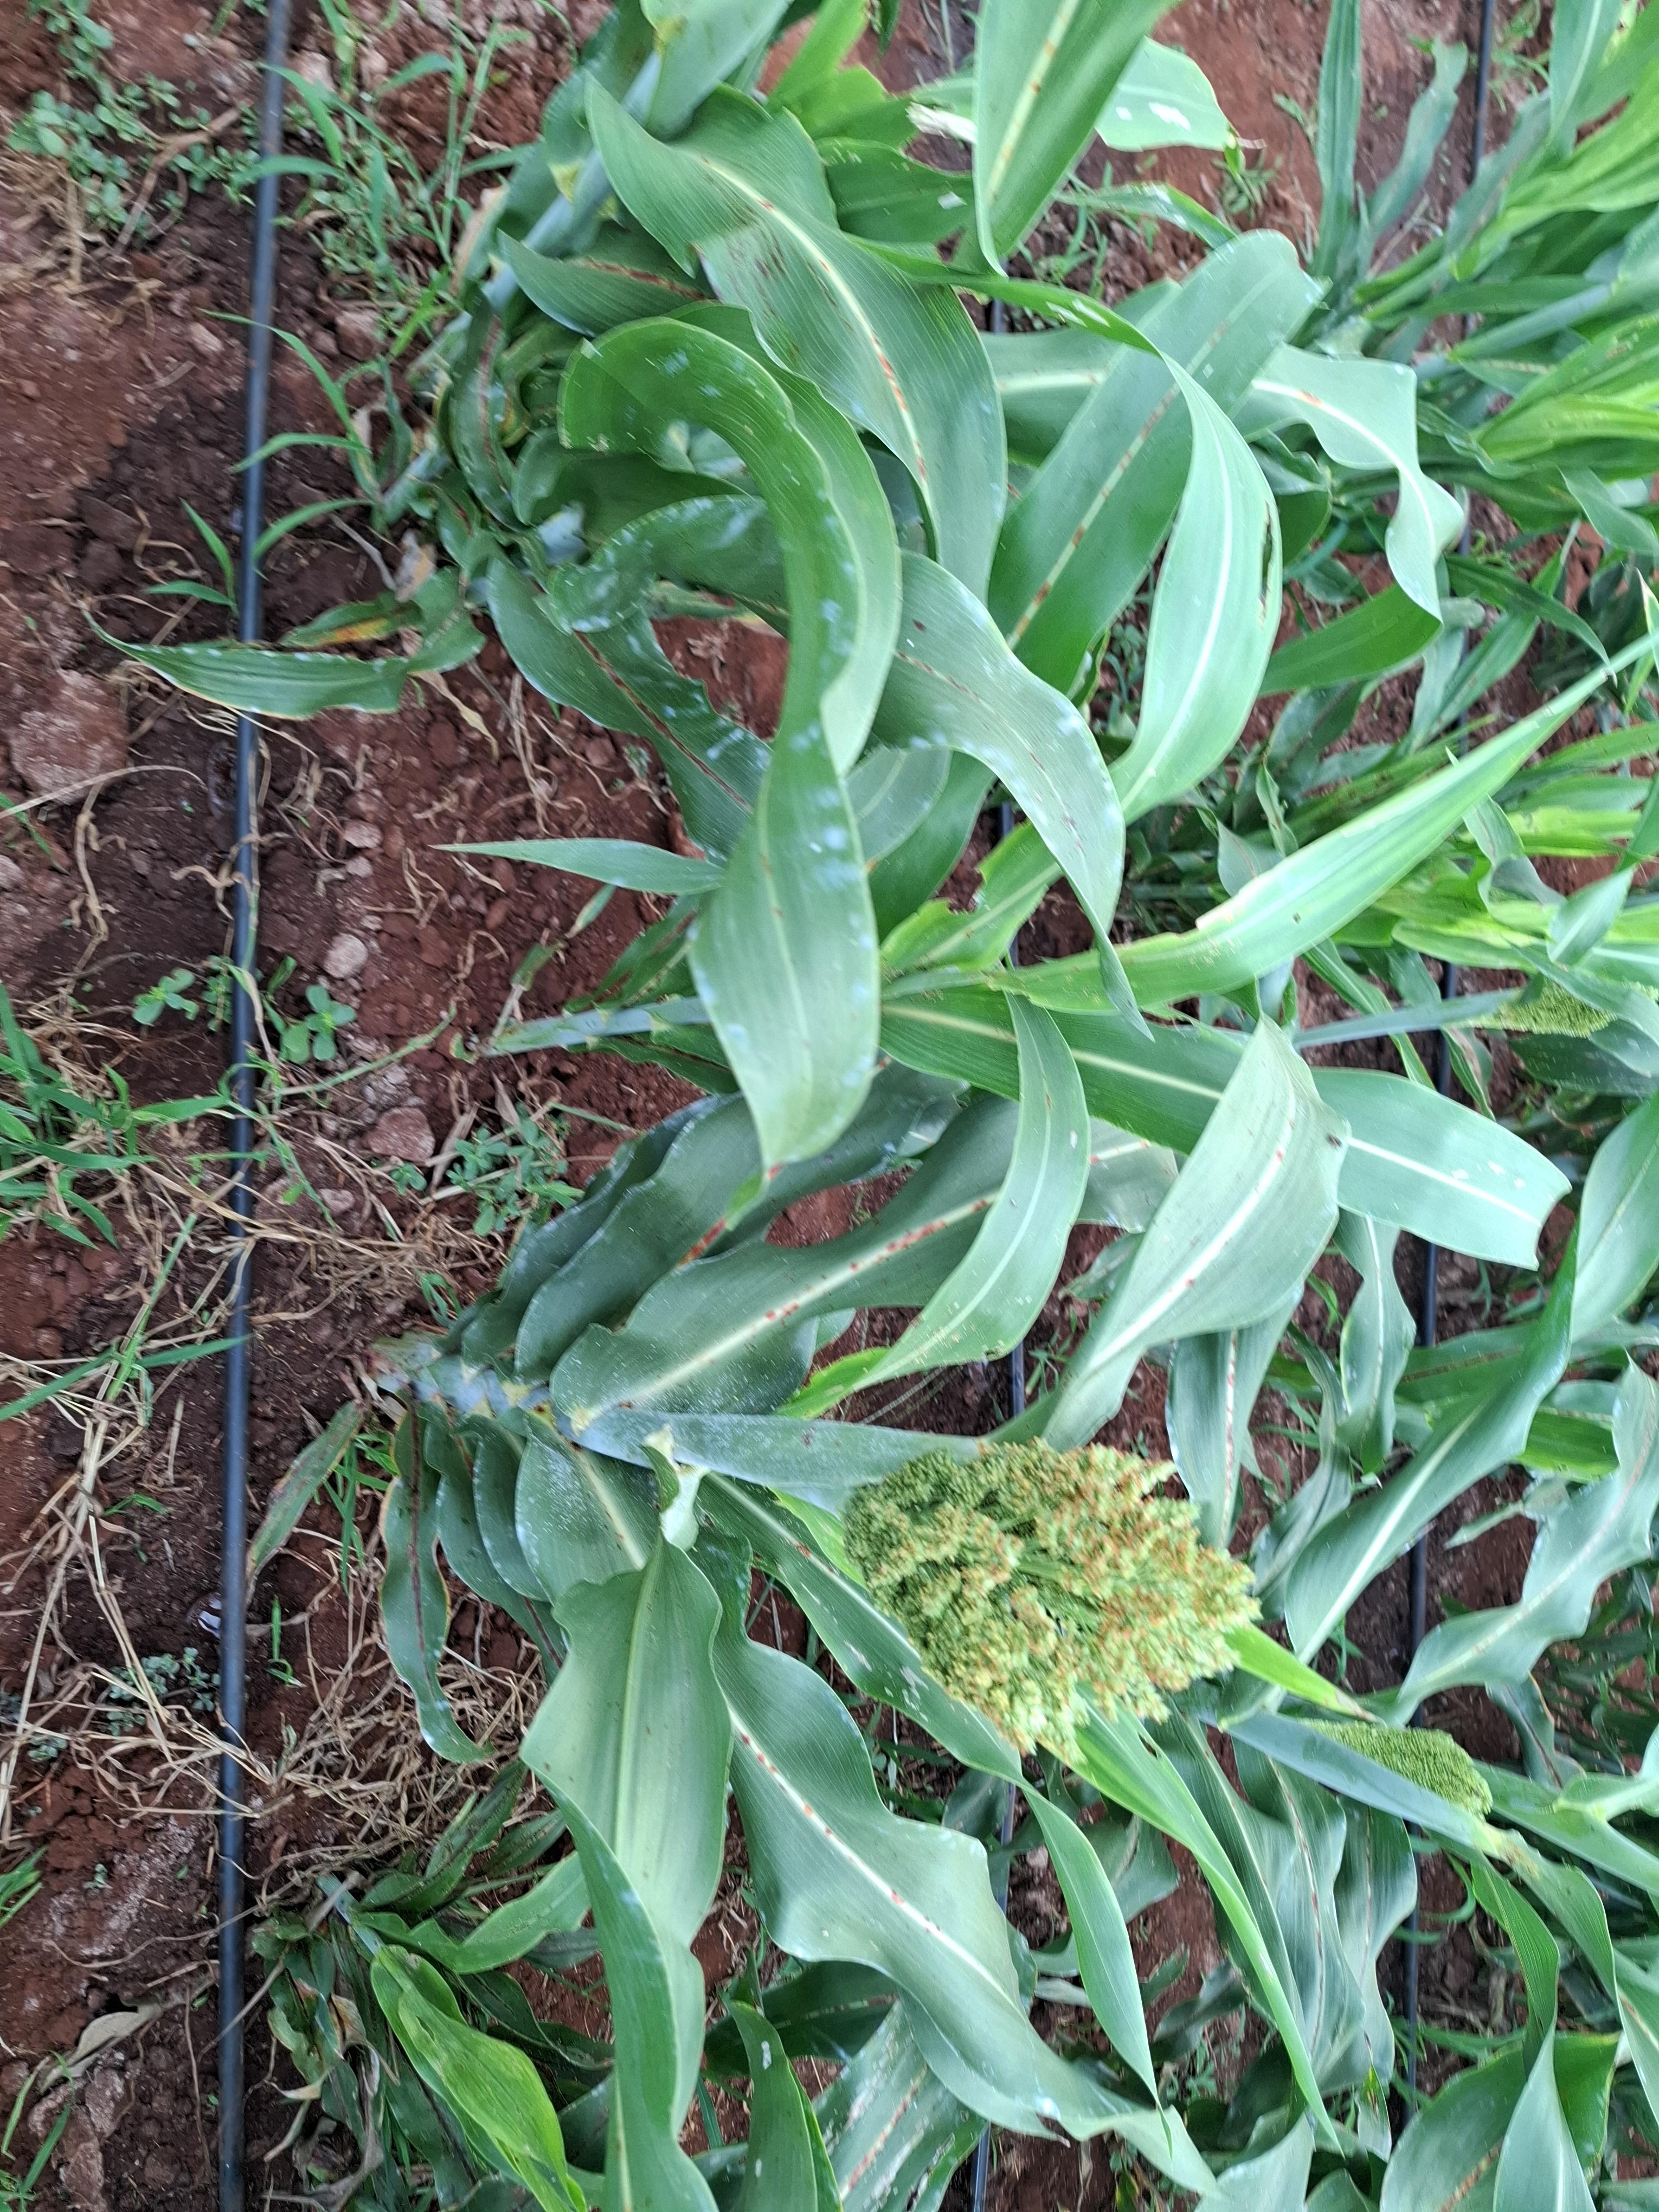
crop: sorghum
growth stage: flowering
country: Kenya
